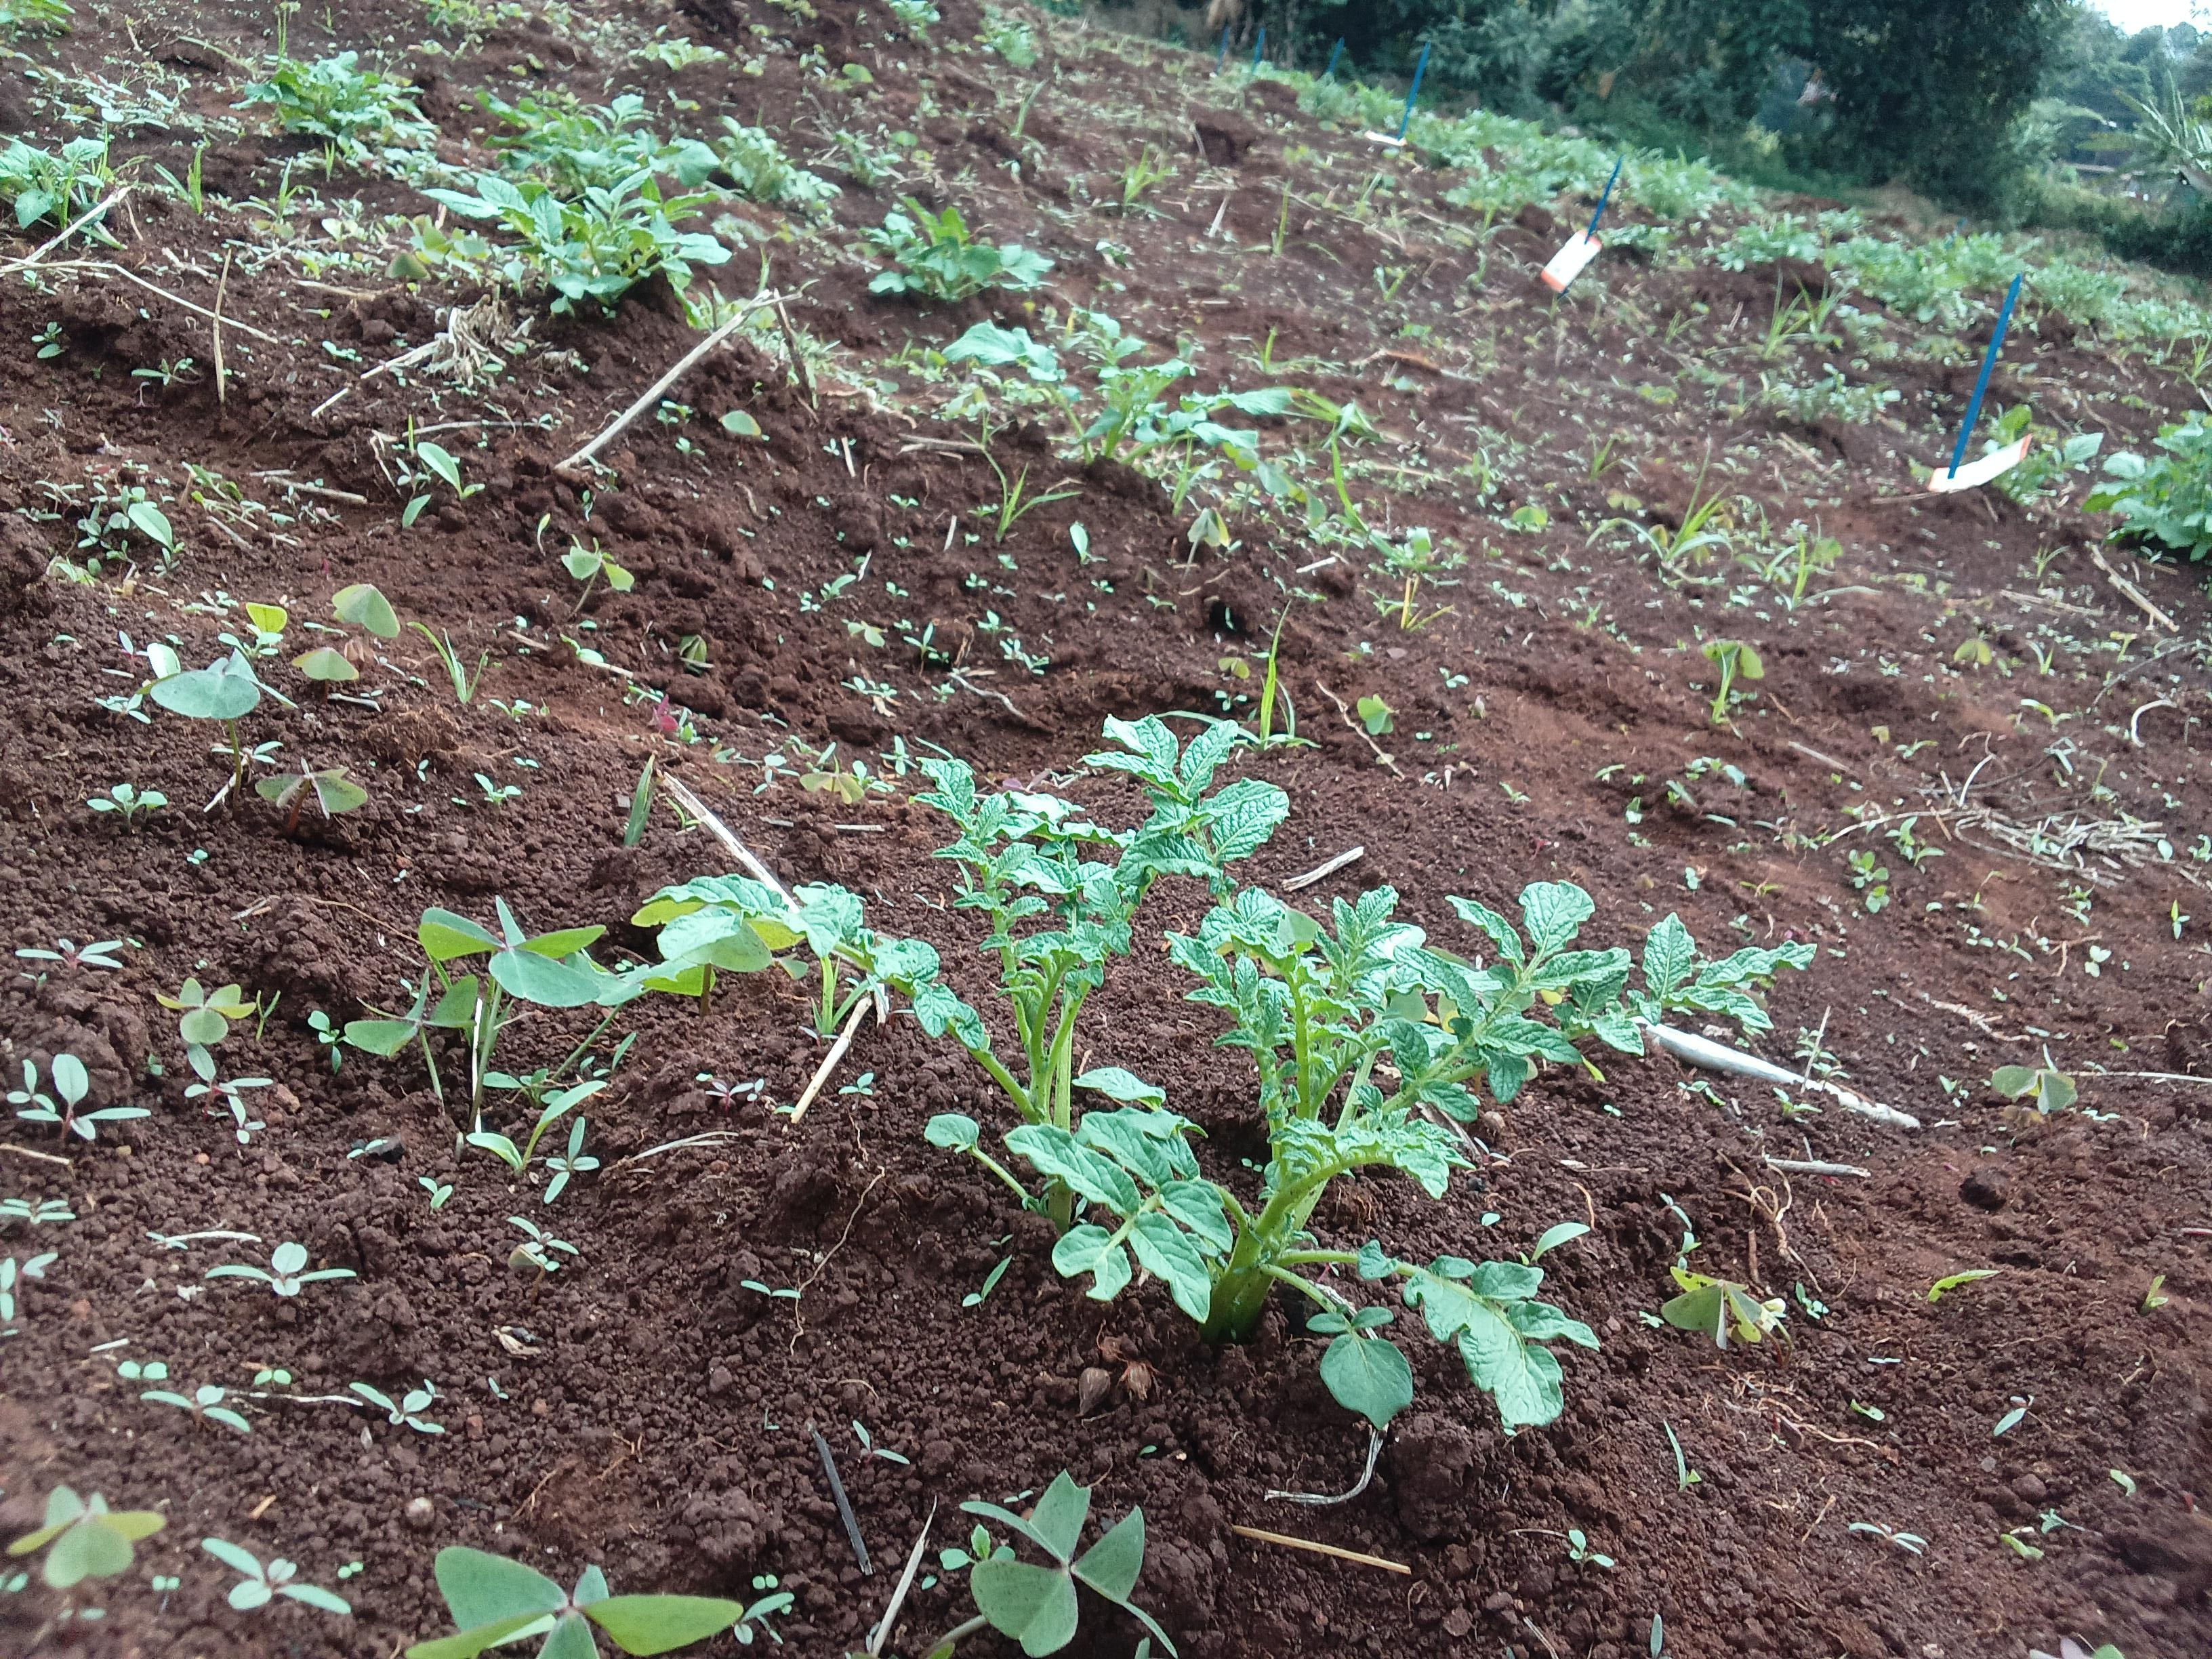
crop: potato
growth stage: sprouting emergence
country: Kenya
